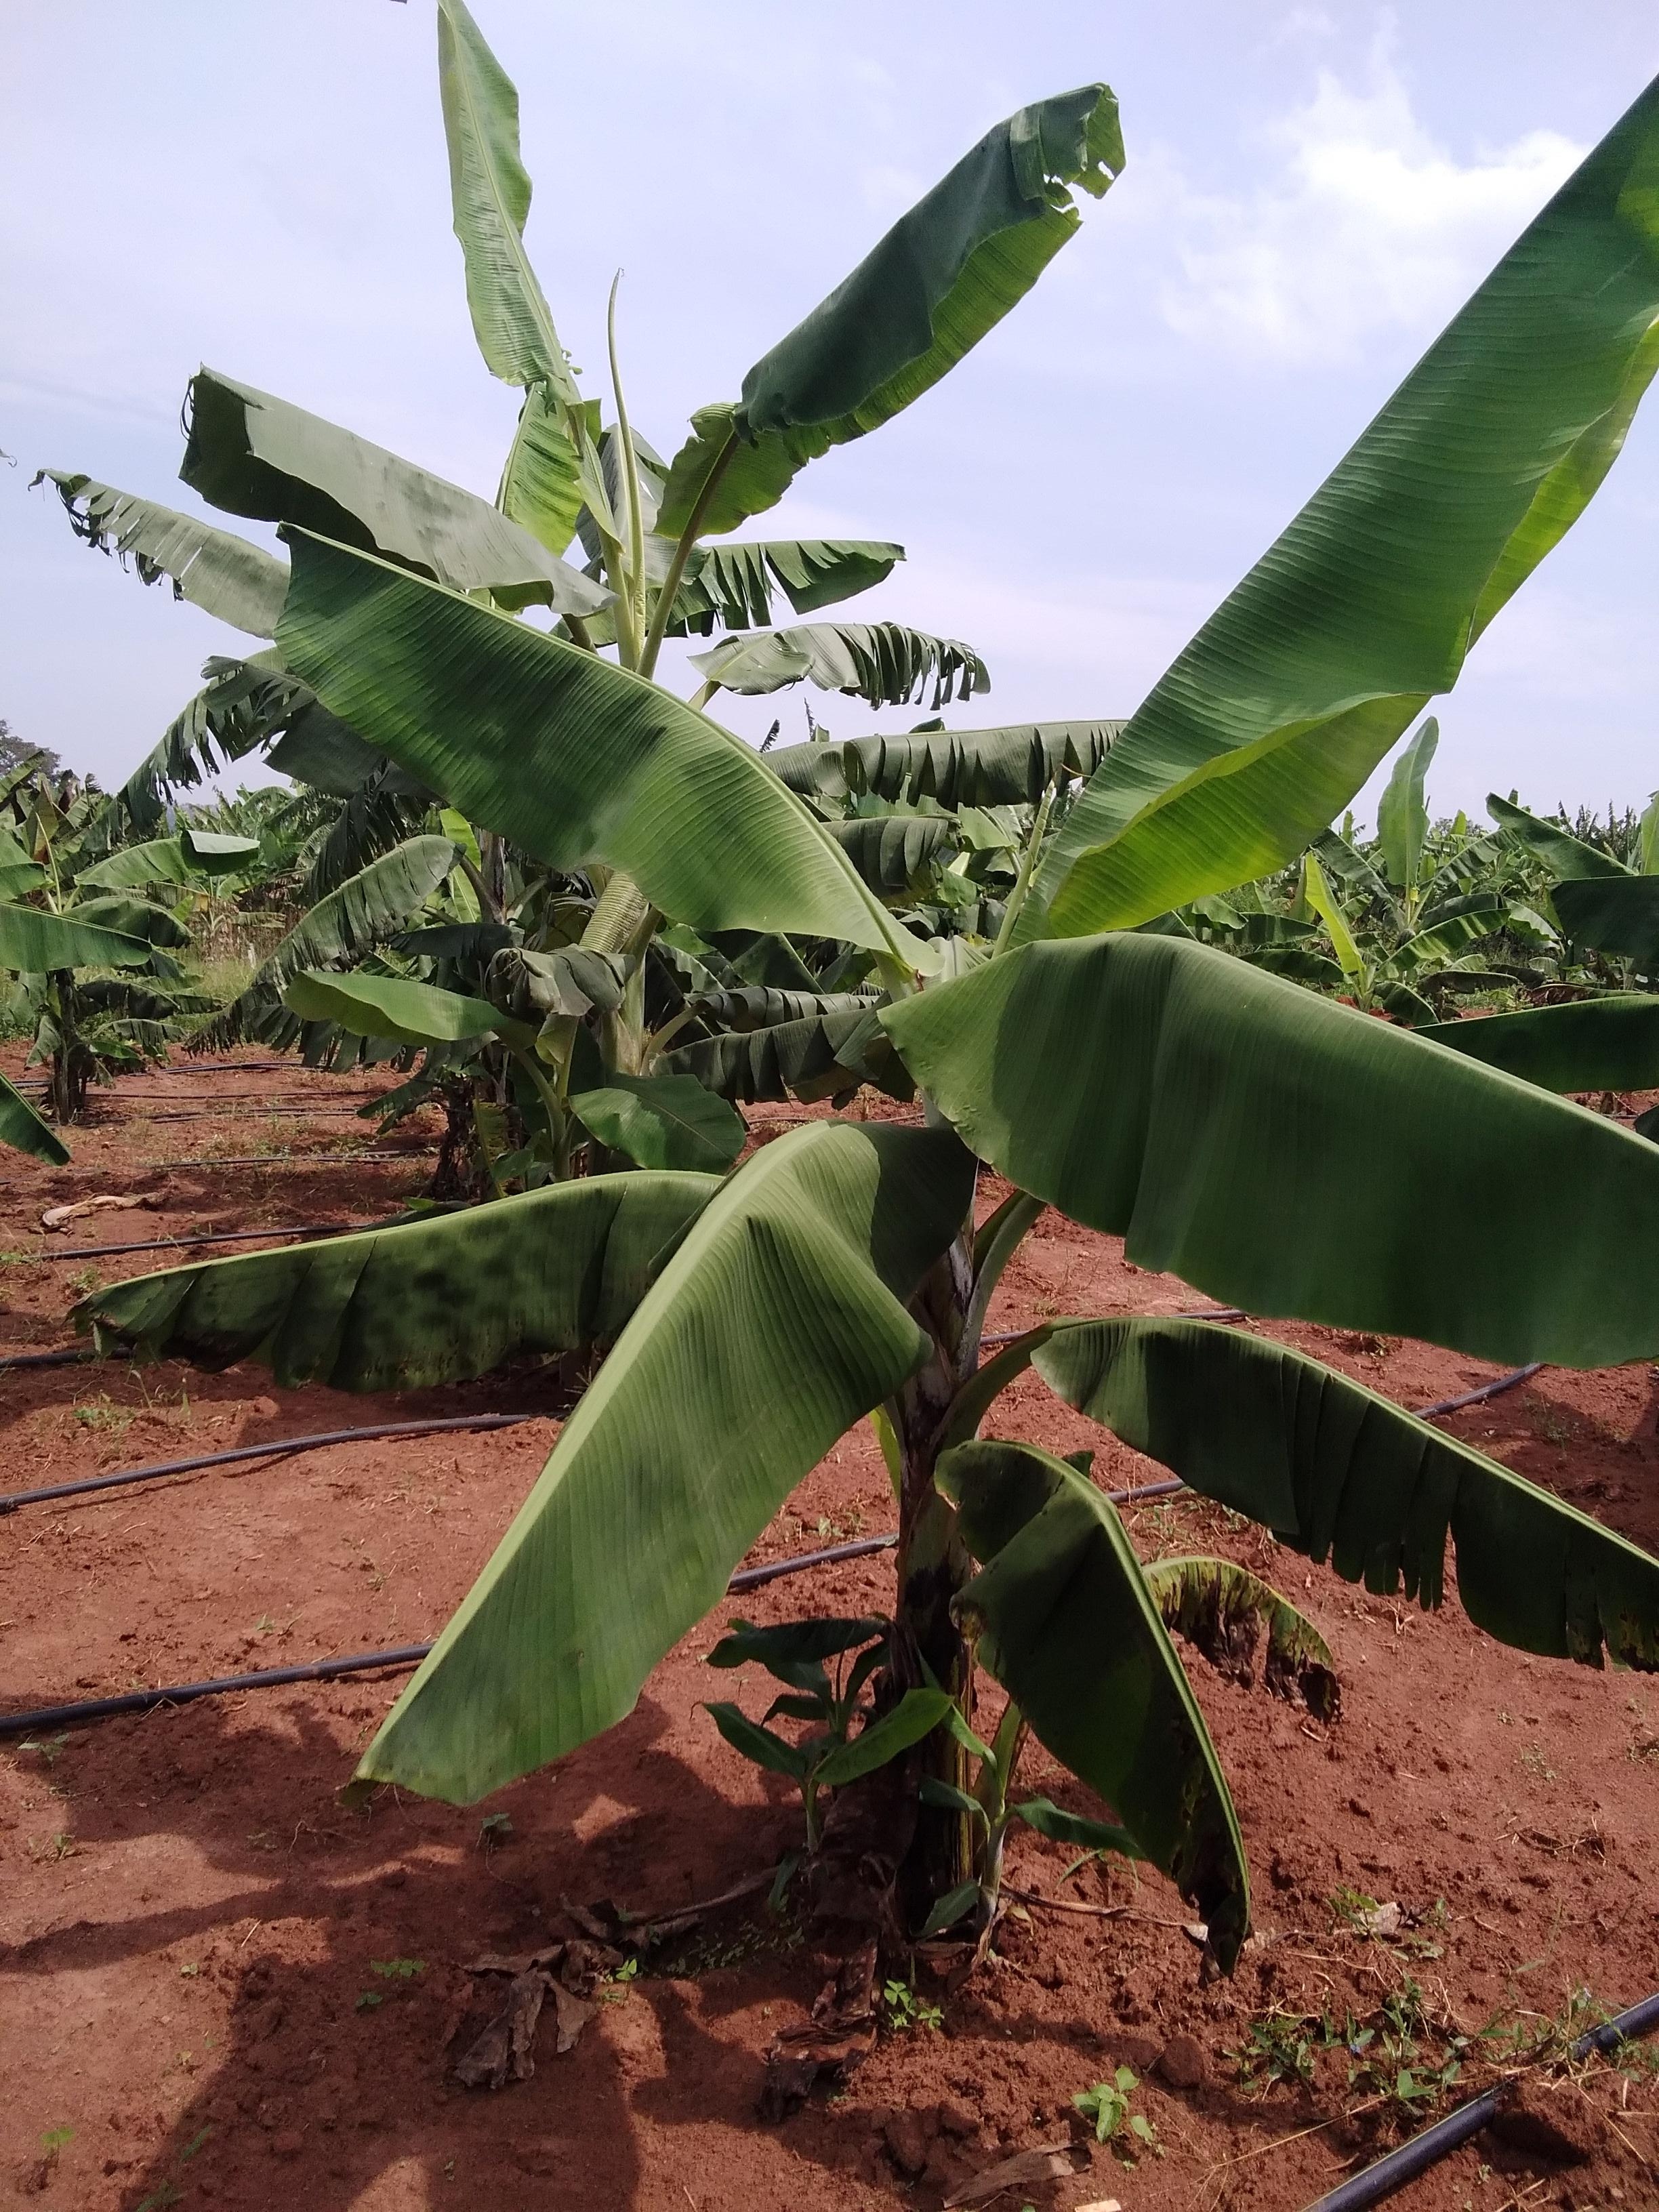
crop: banana
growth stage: vegetative
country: Uganda
